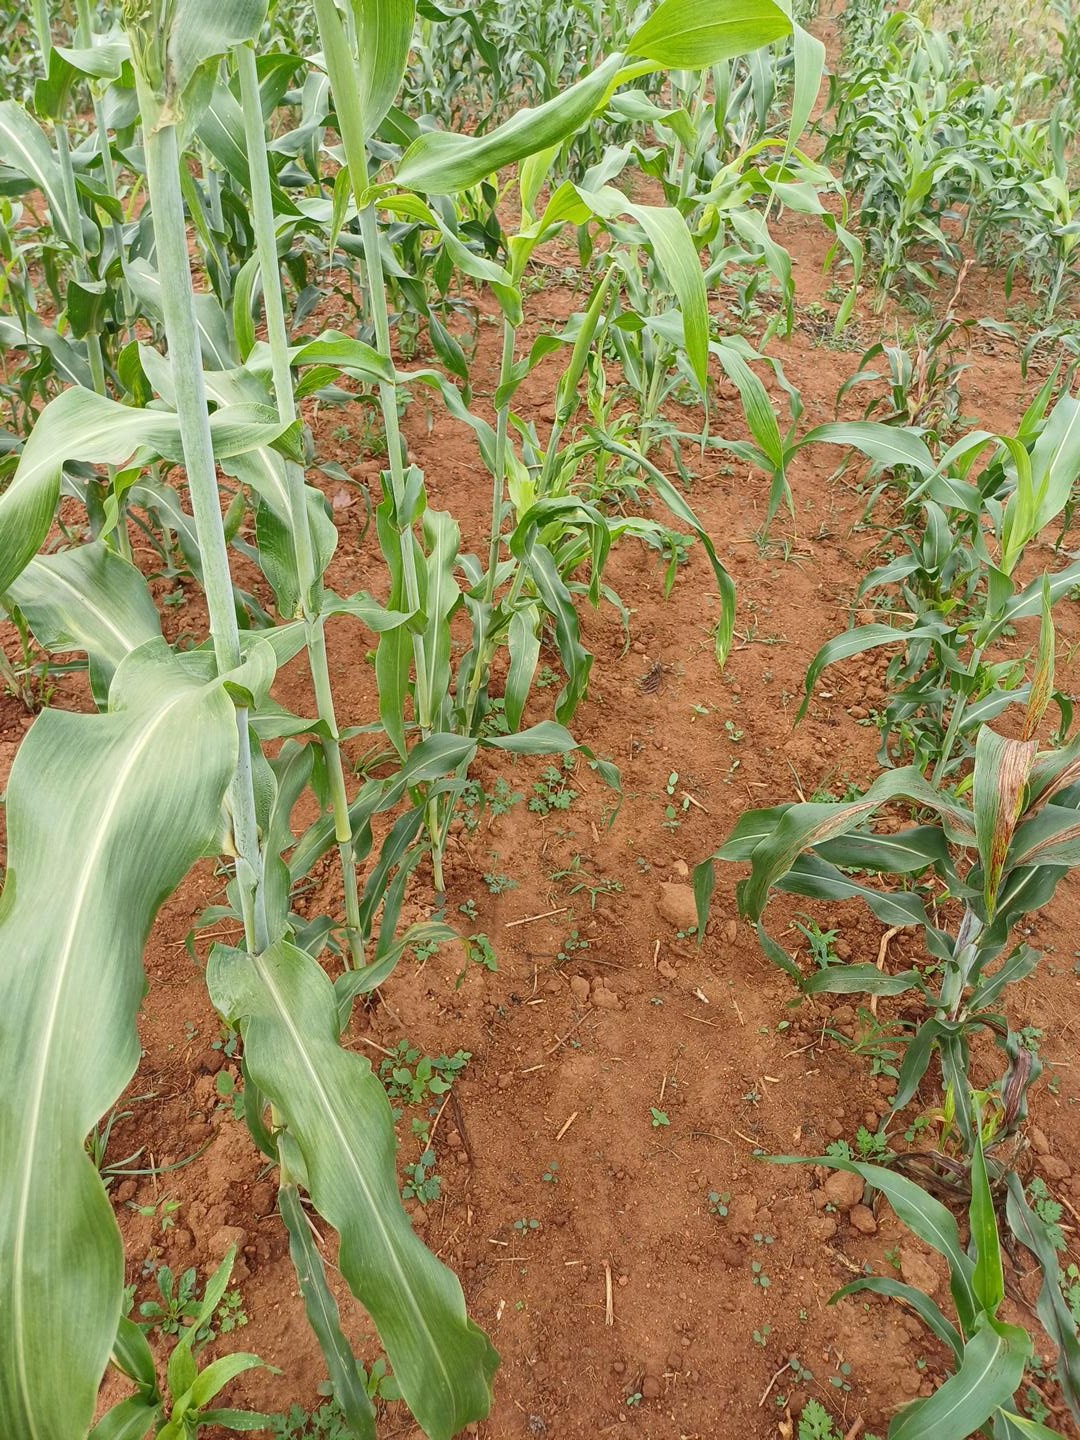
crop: sorghum
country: Kenya
